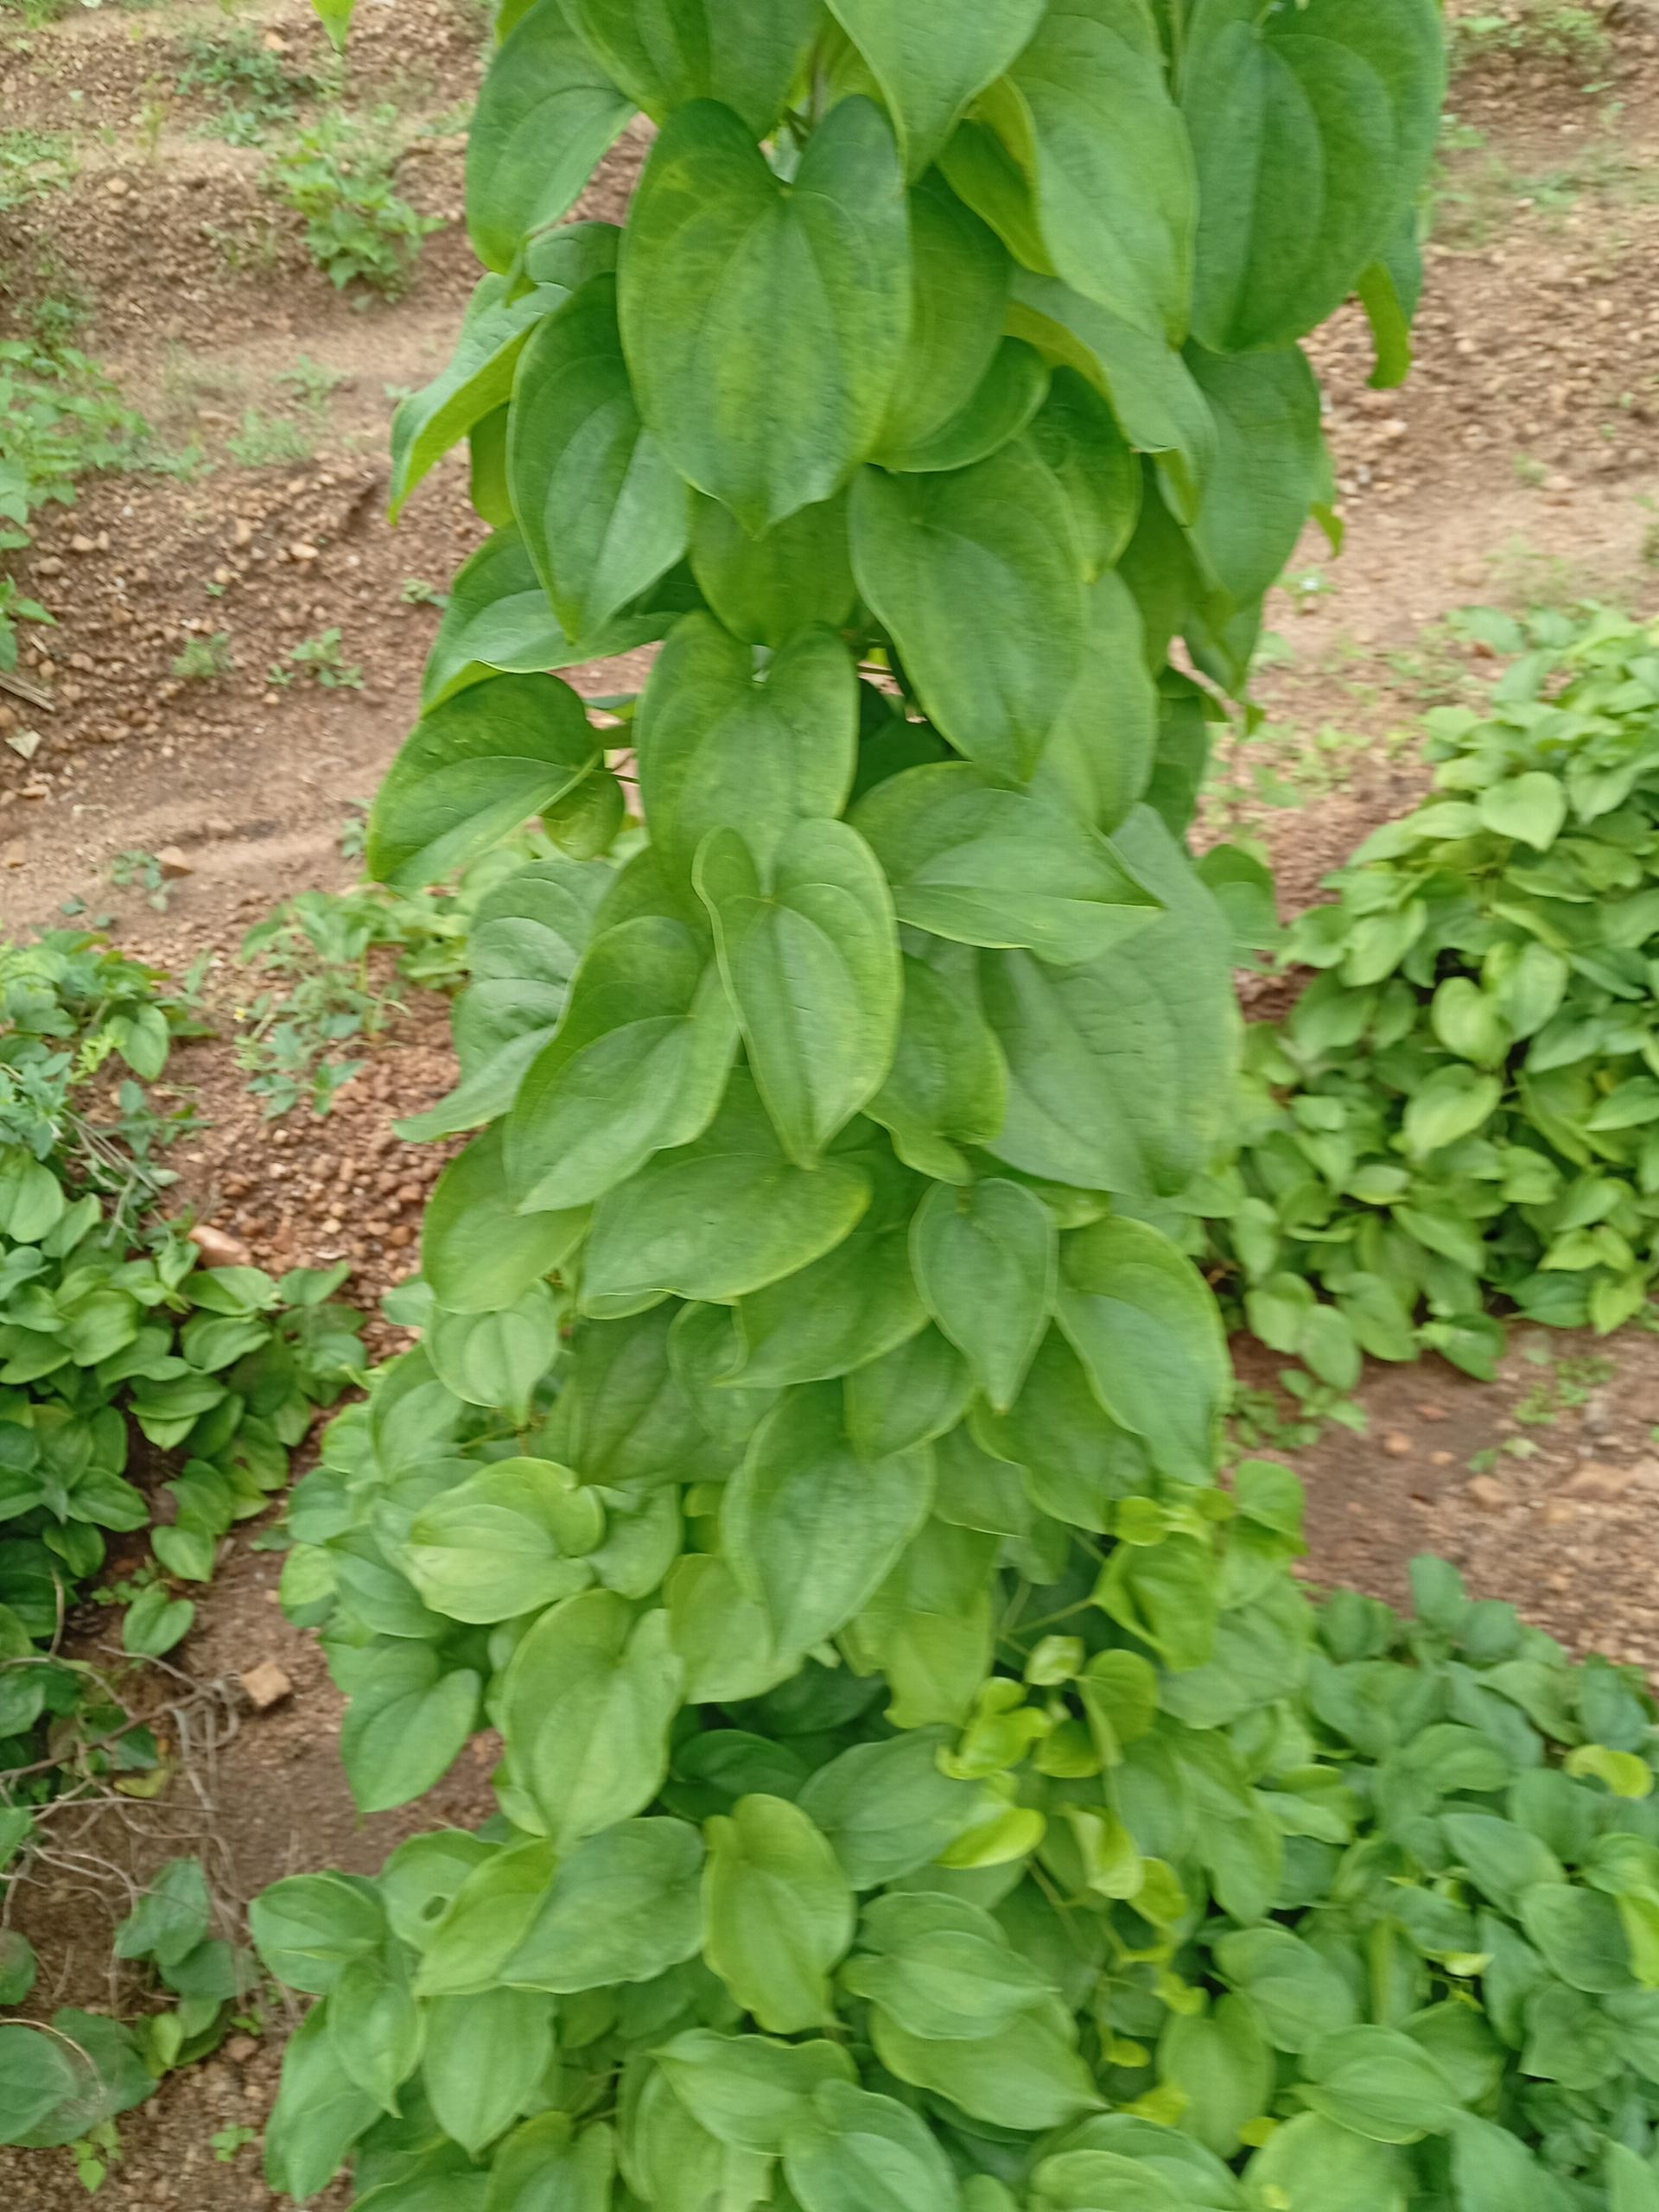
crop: yam
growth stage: vegetative
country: Nigeria
